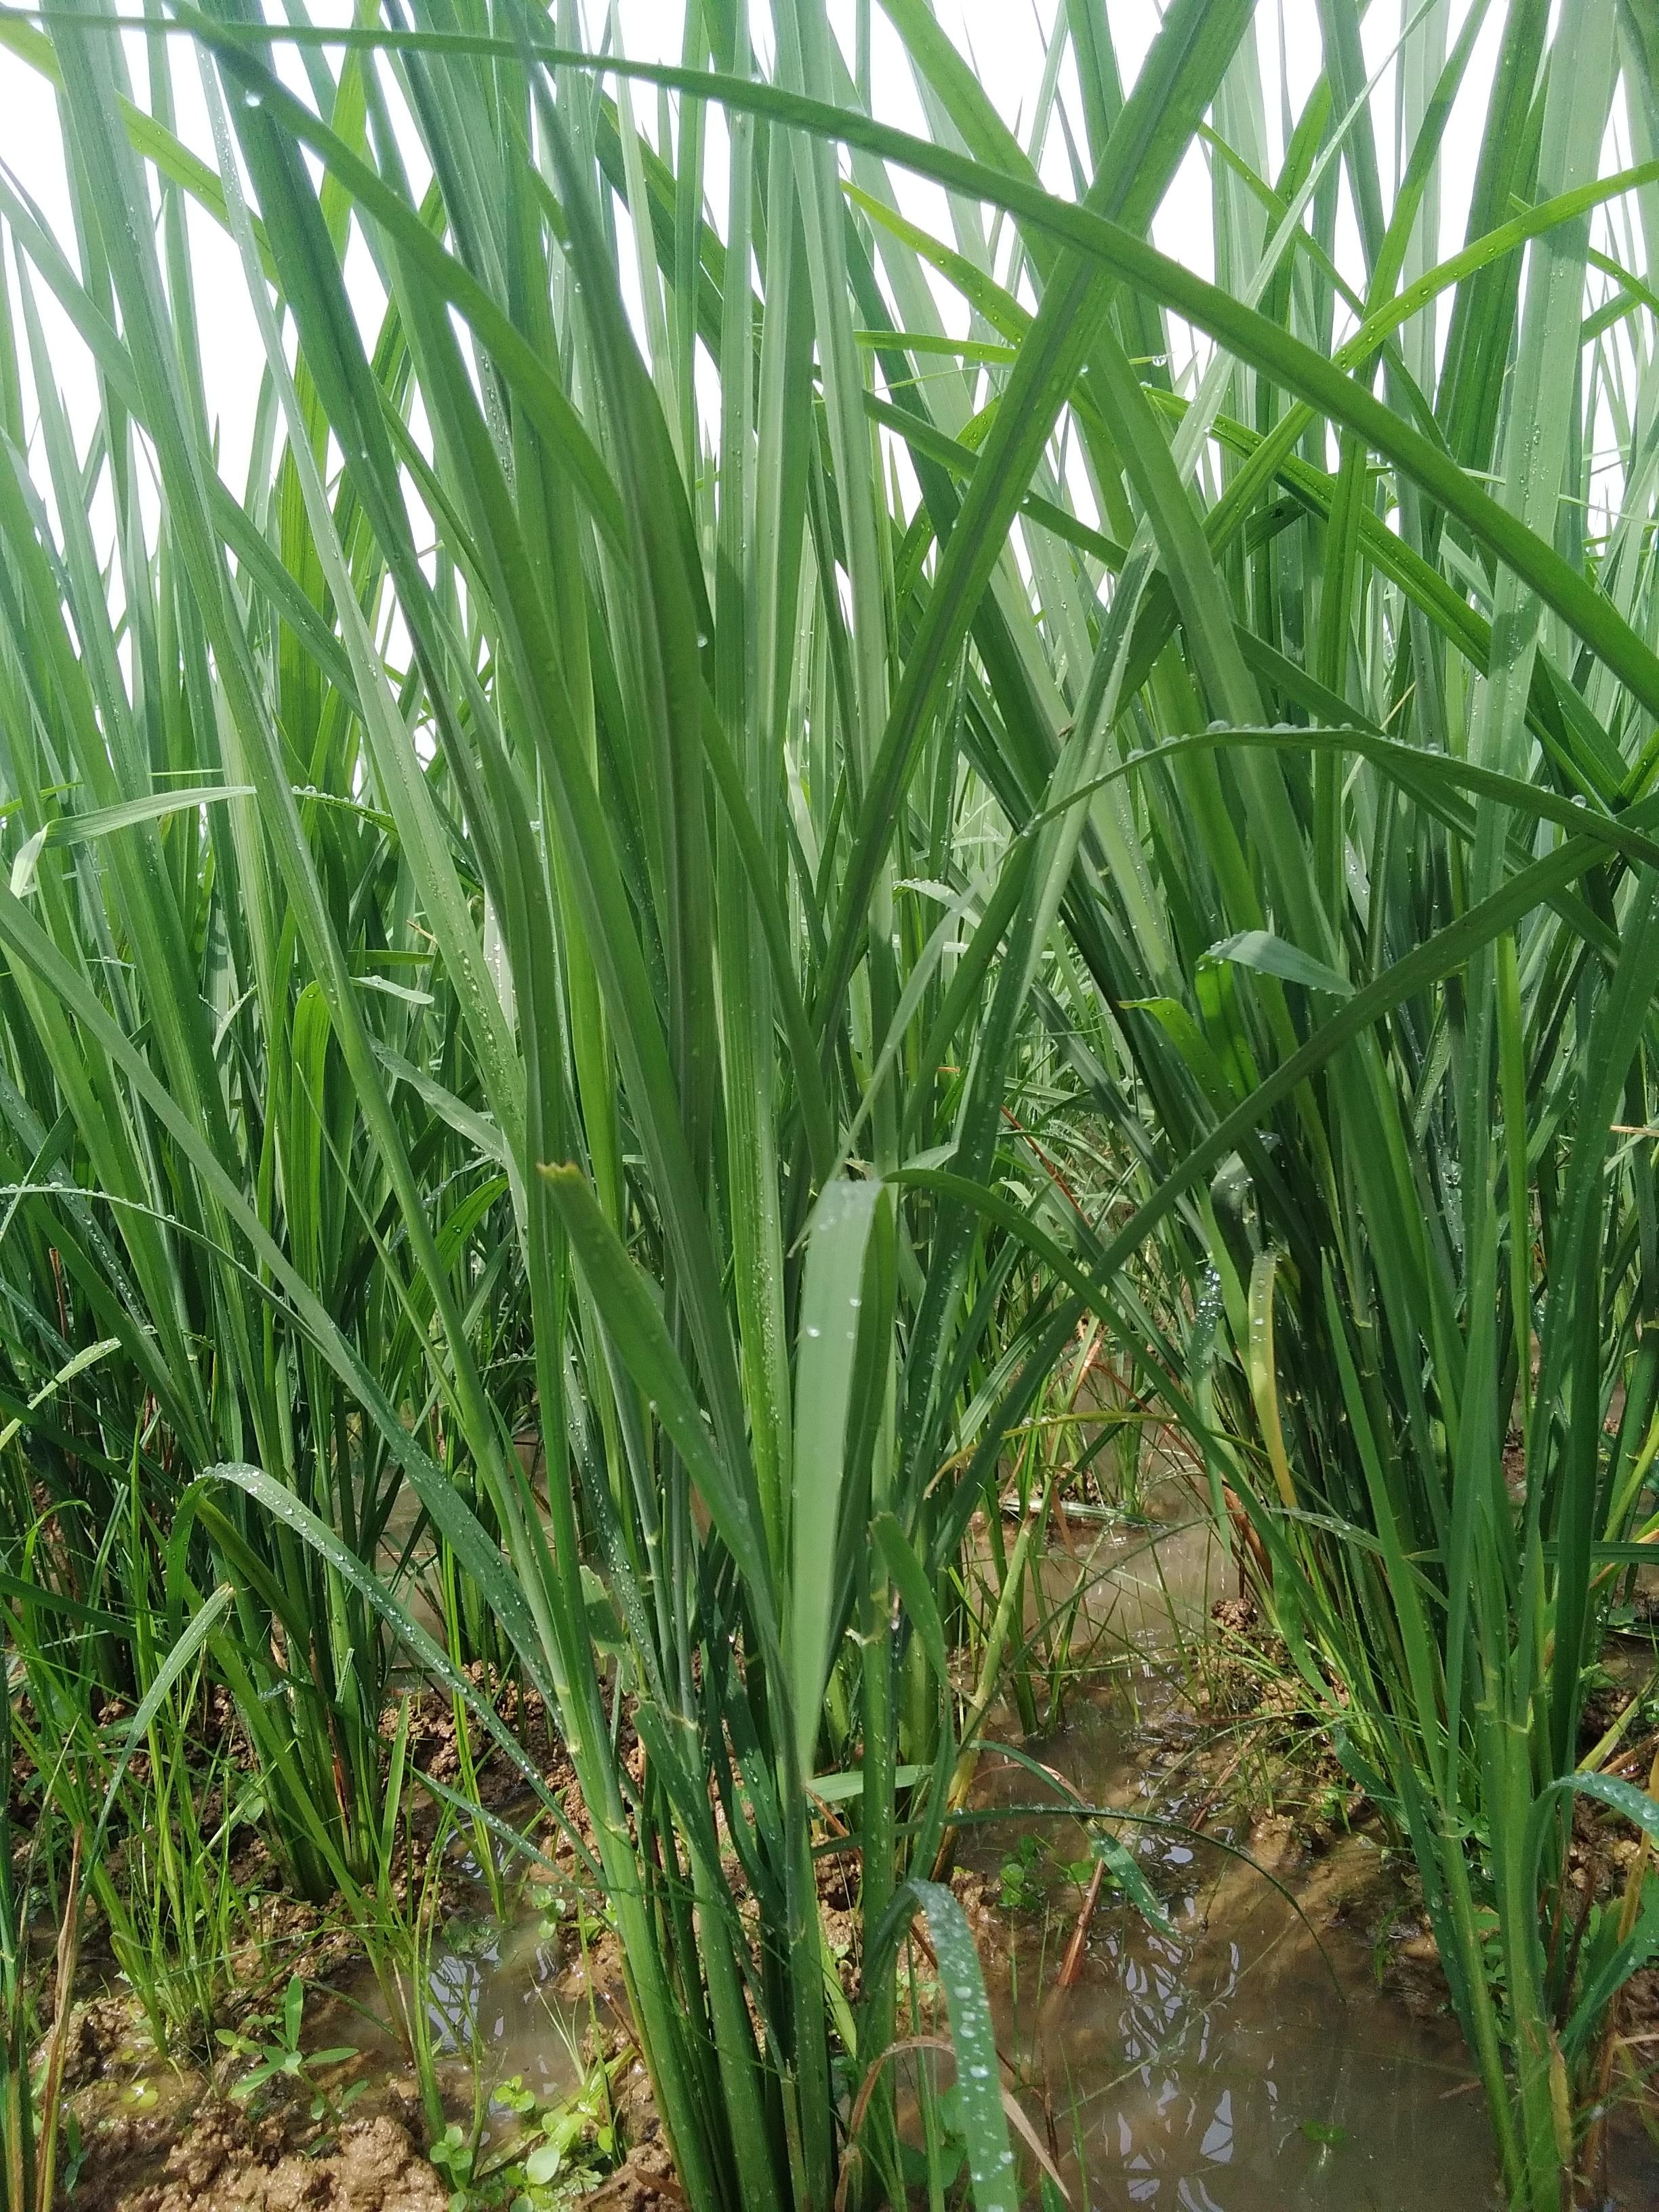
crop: rice
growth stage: vegetative
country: Nigeria
